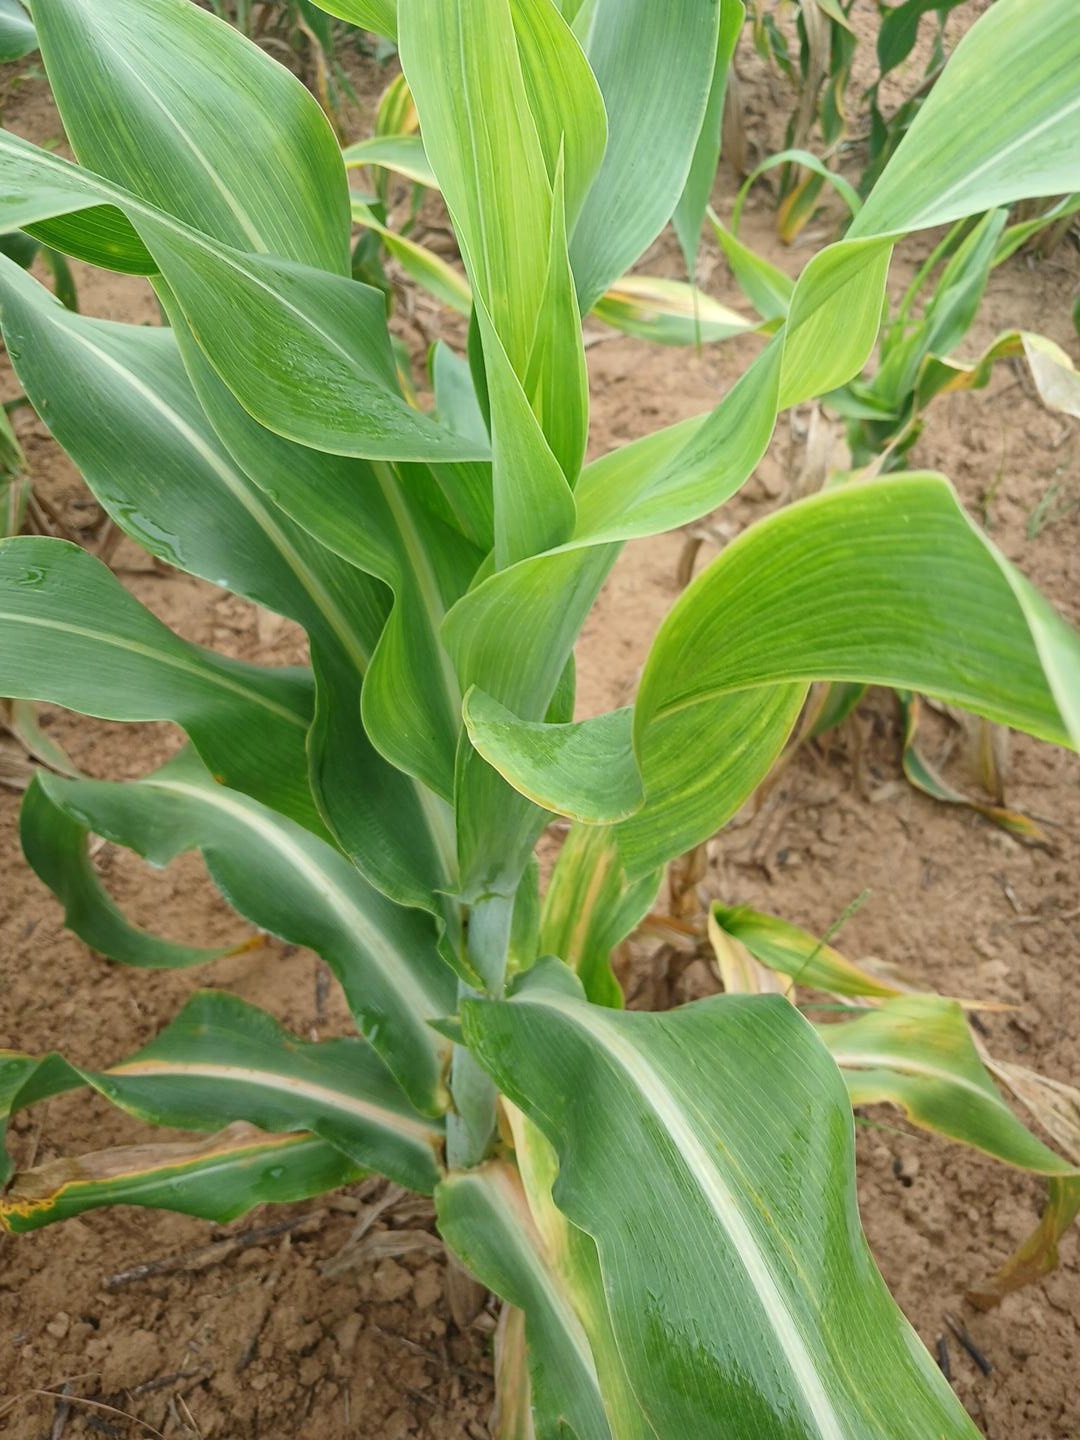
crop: sorghum
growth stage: heading tuber
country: Senegal
